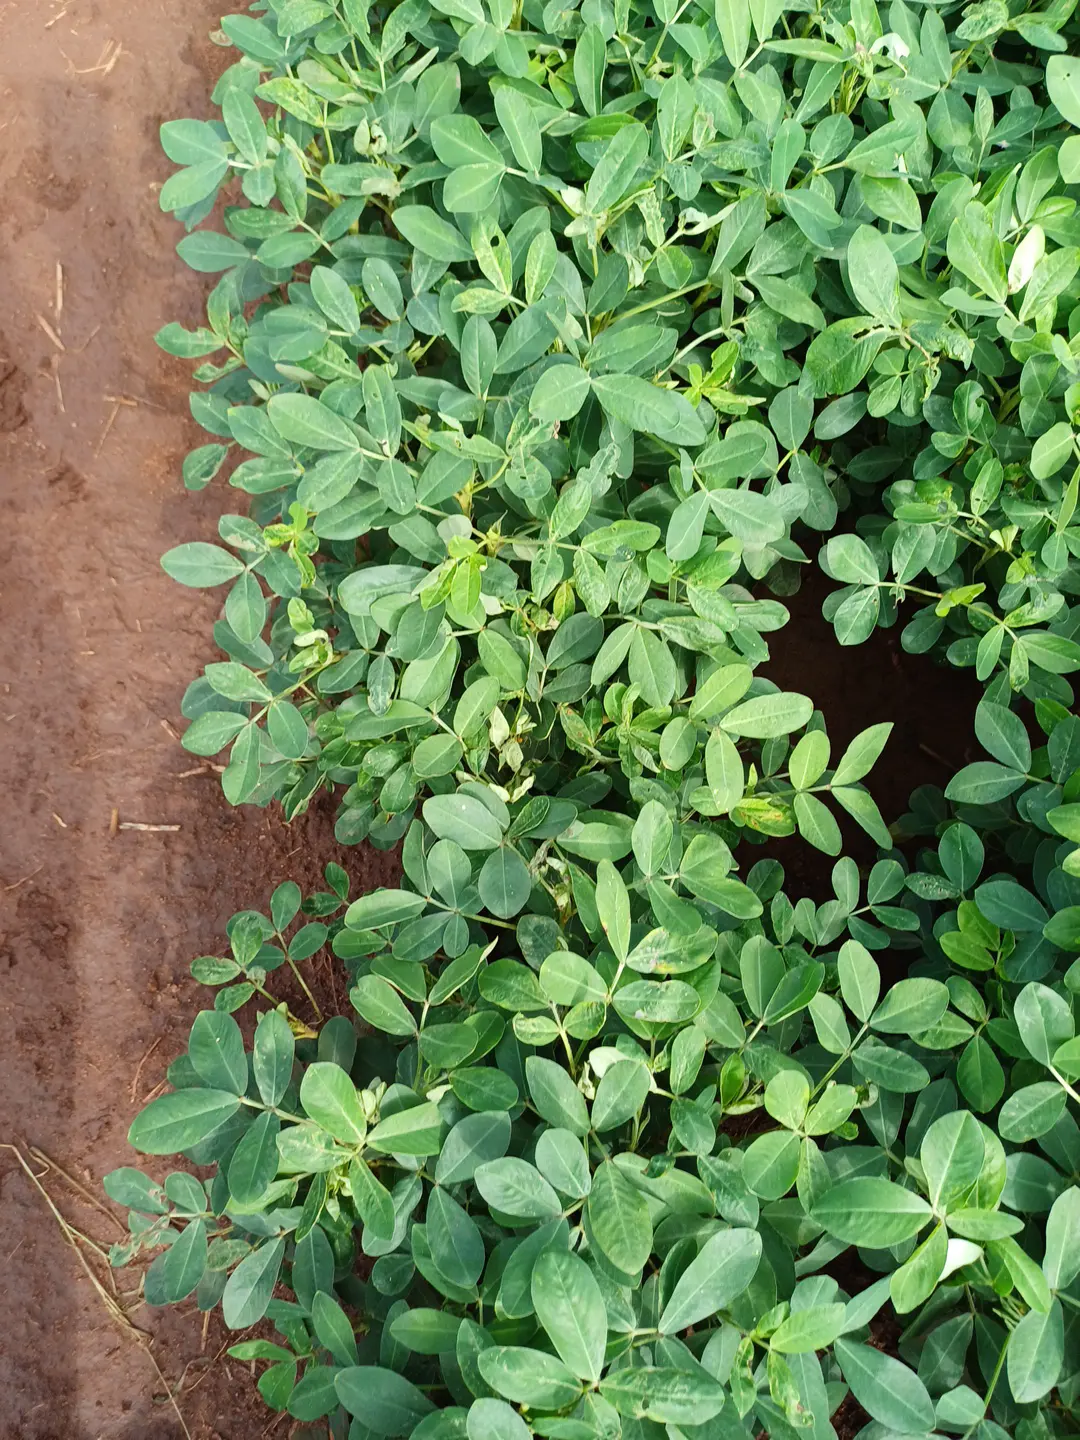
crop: groundnut
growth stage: flowering
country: Kenya
